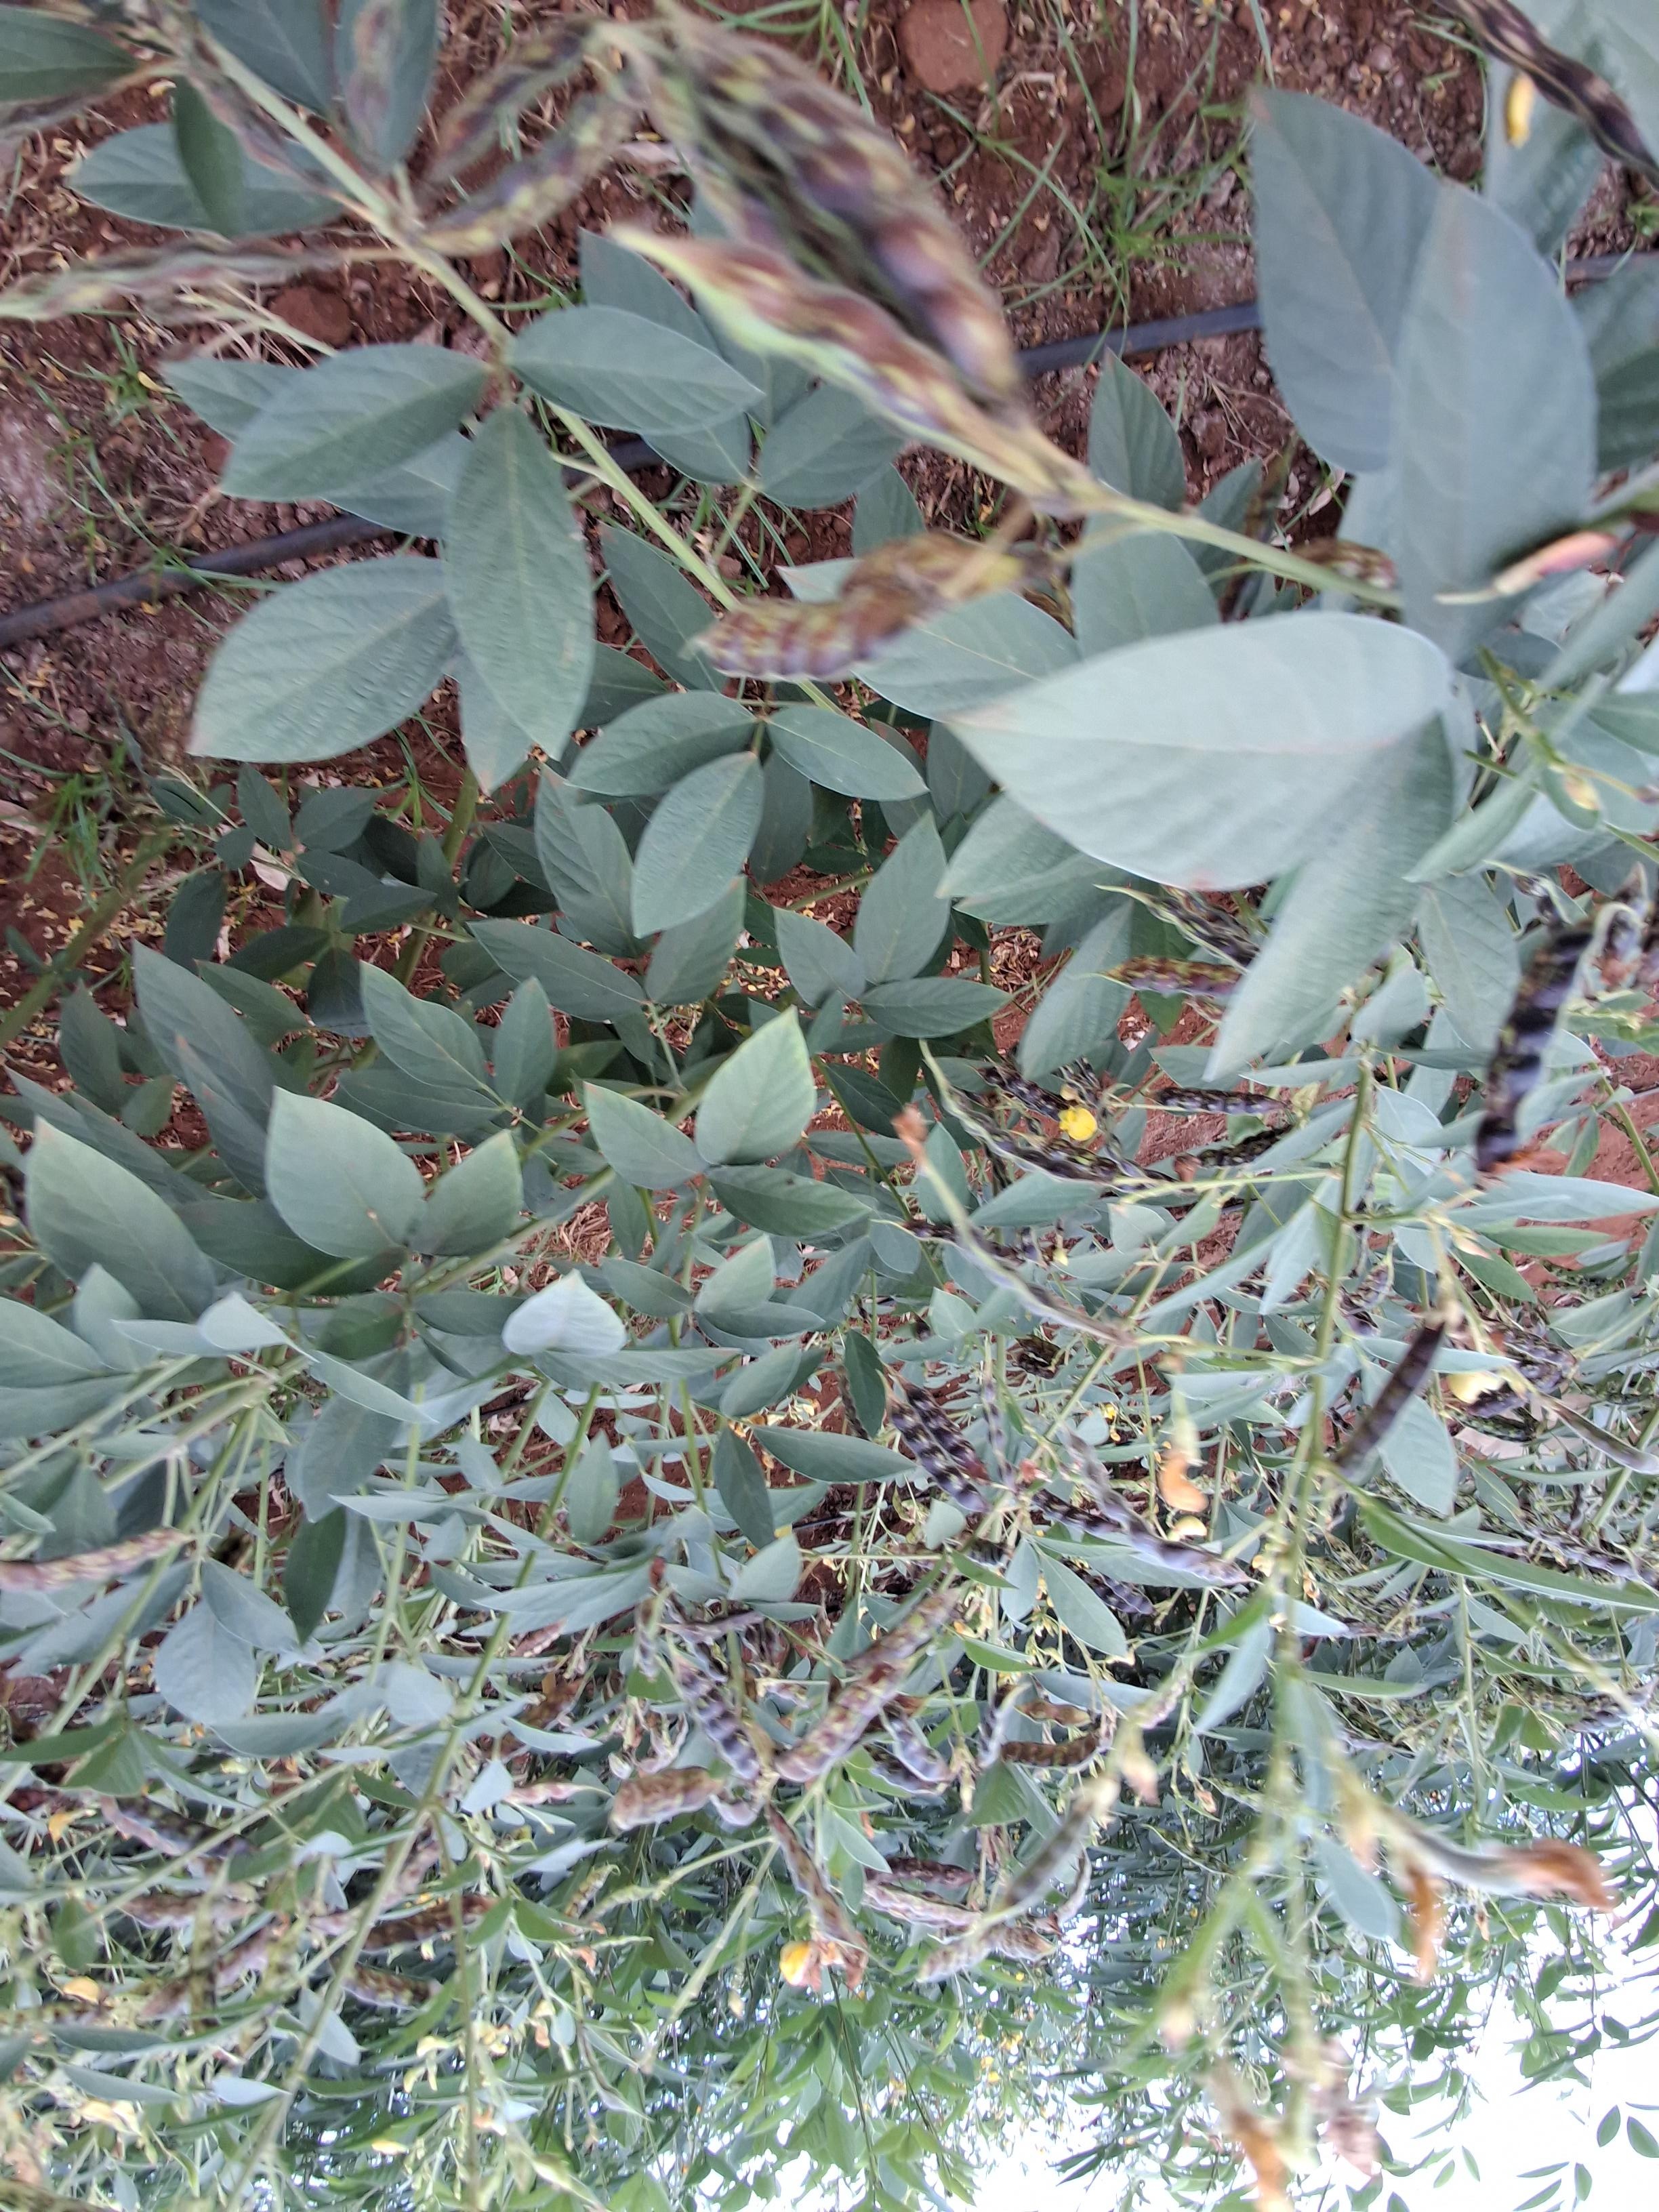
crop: pigeonpea
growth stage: development pod
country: Kenya
